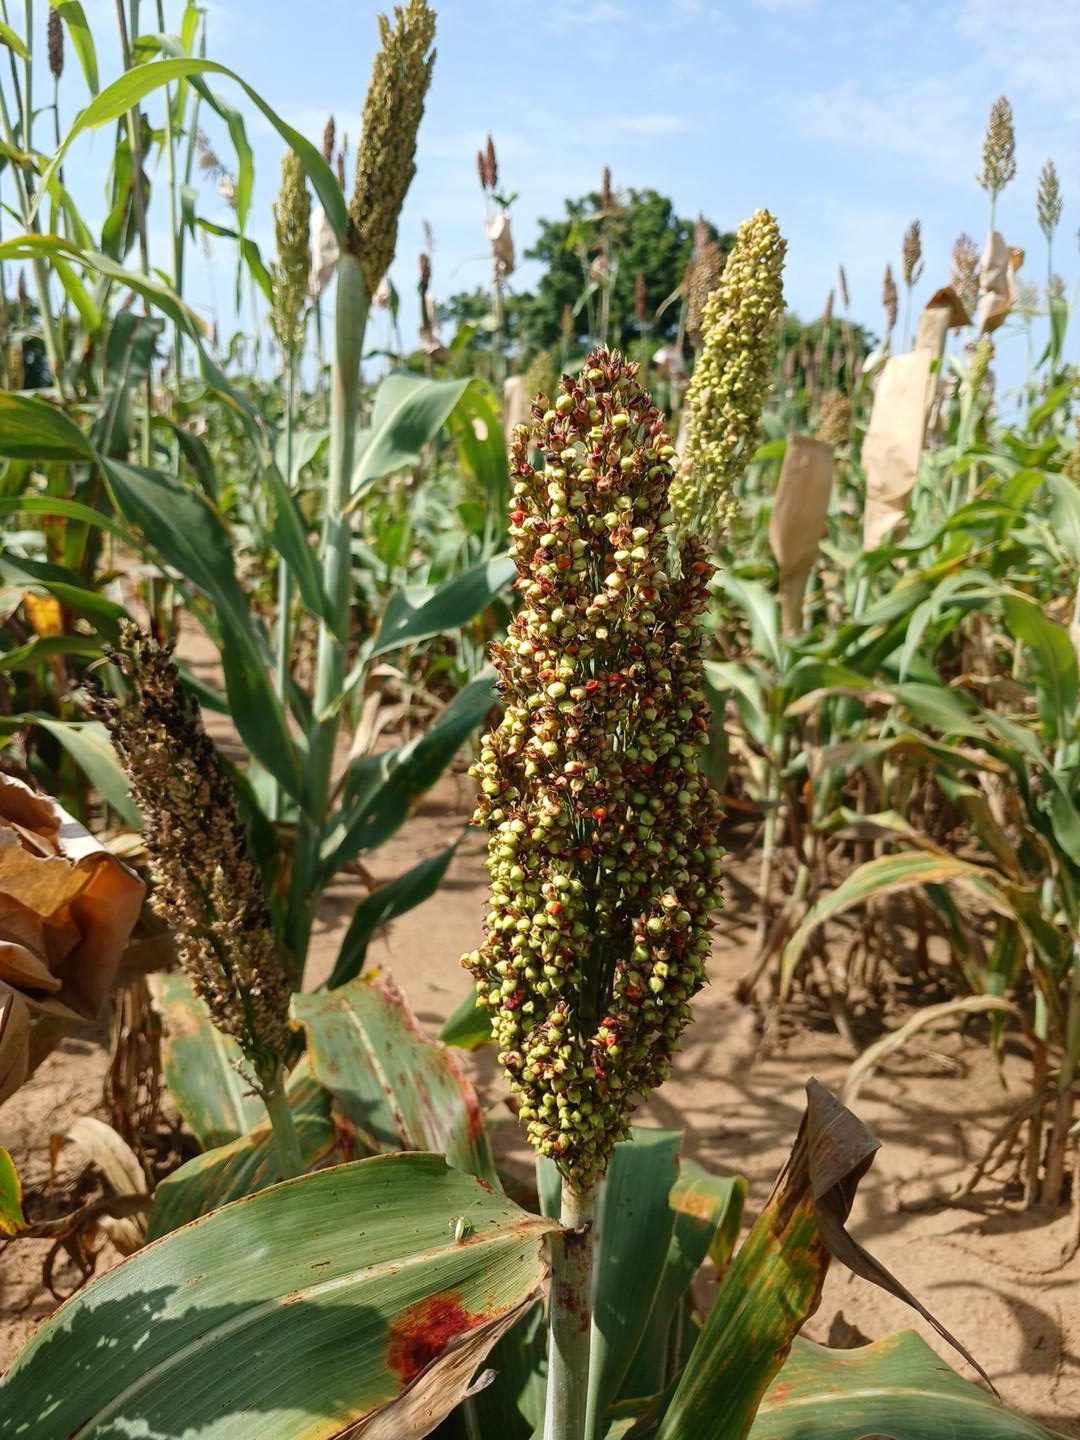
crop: sorghum
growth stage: filling grain
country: Senegal
